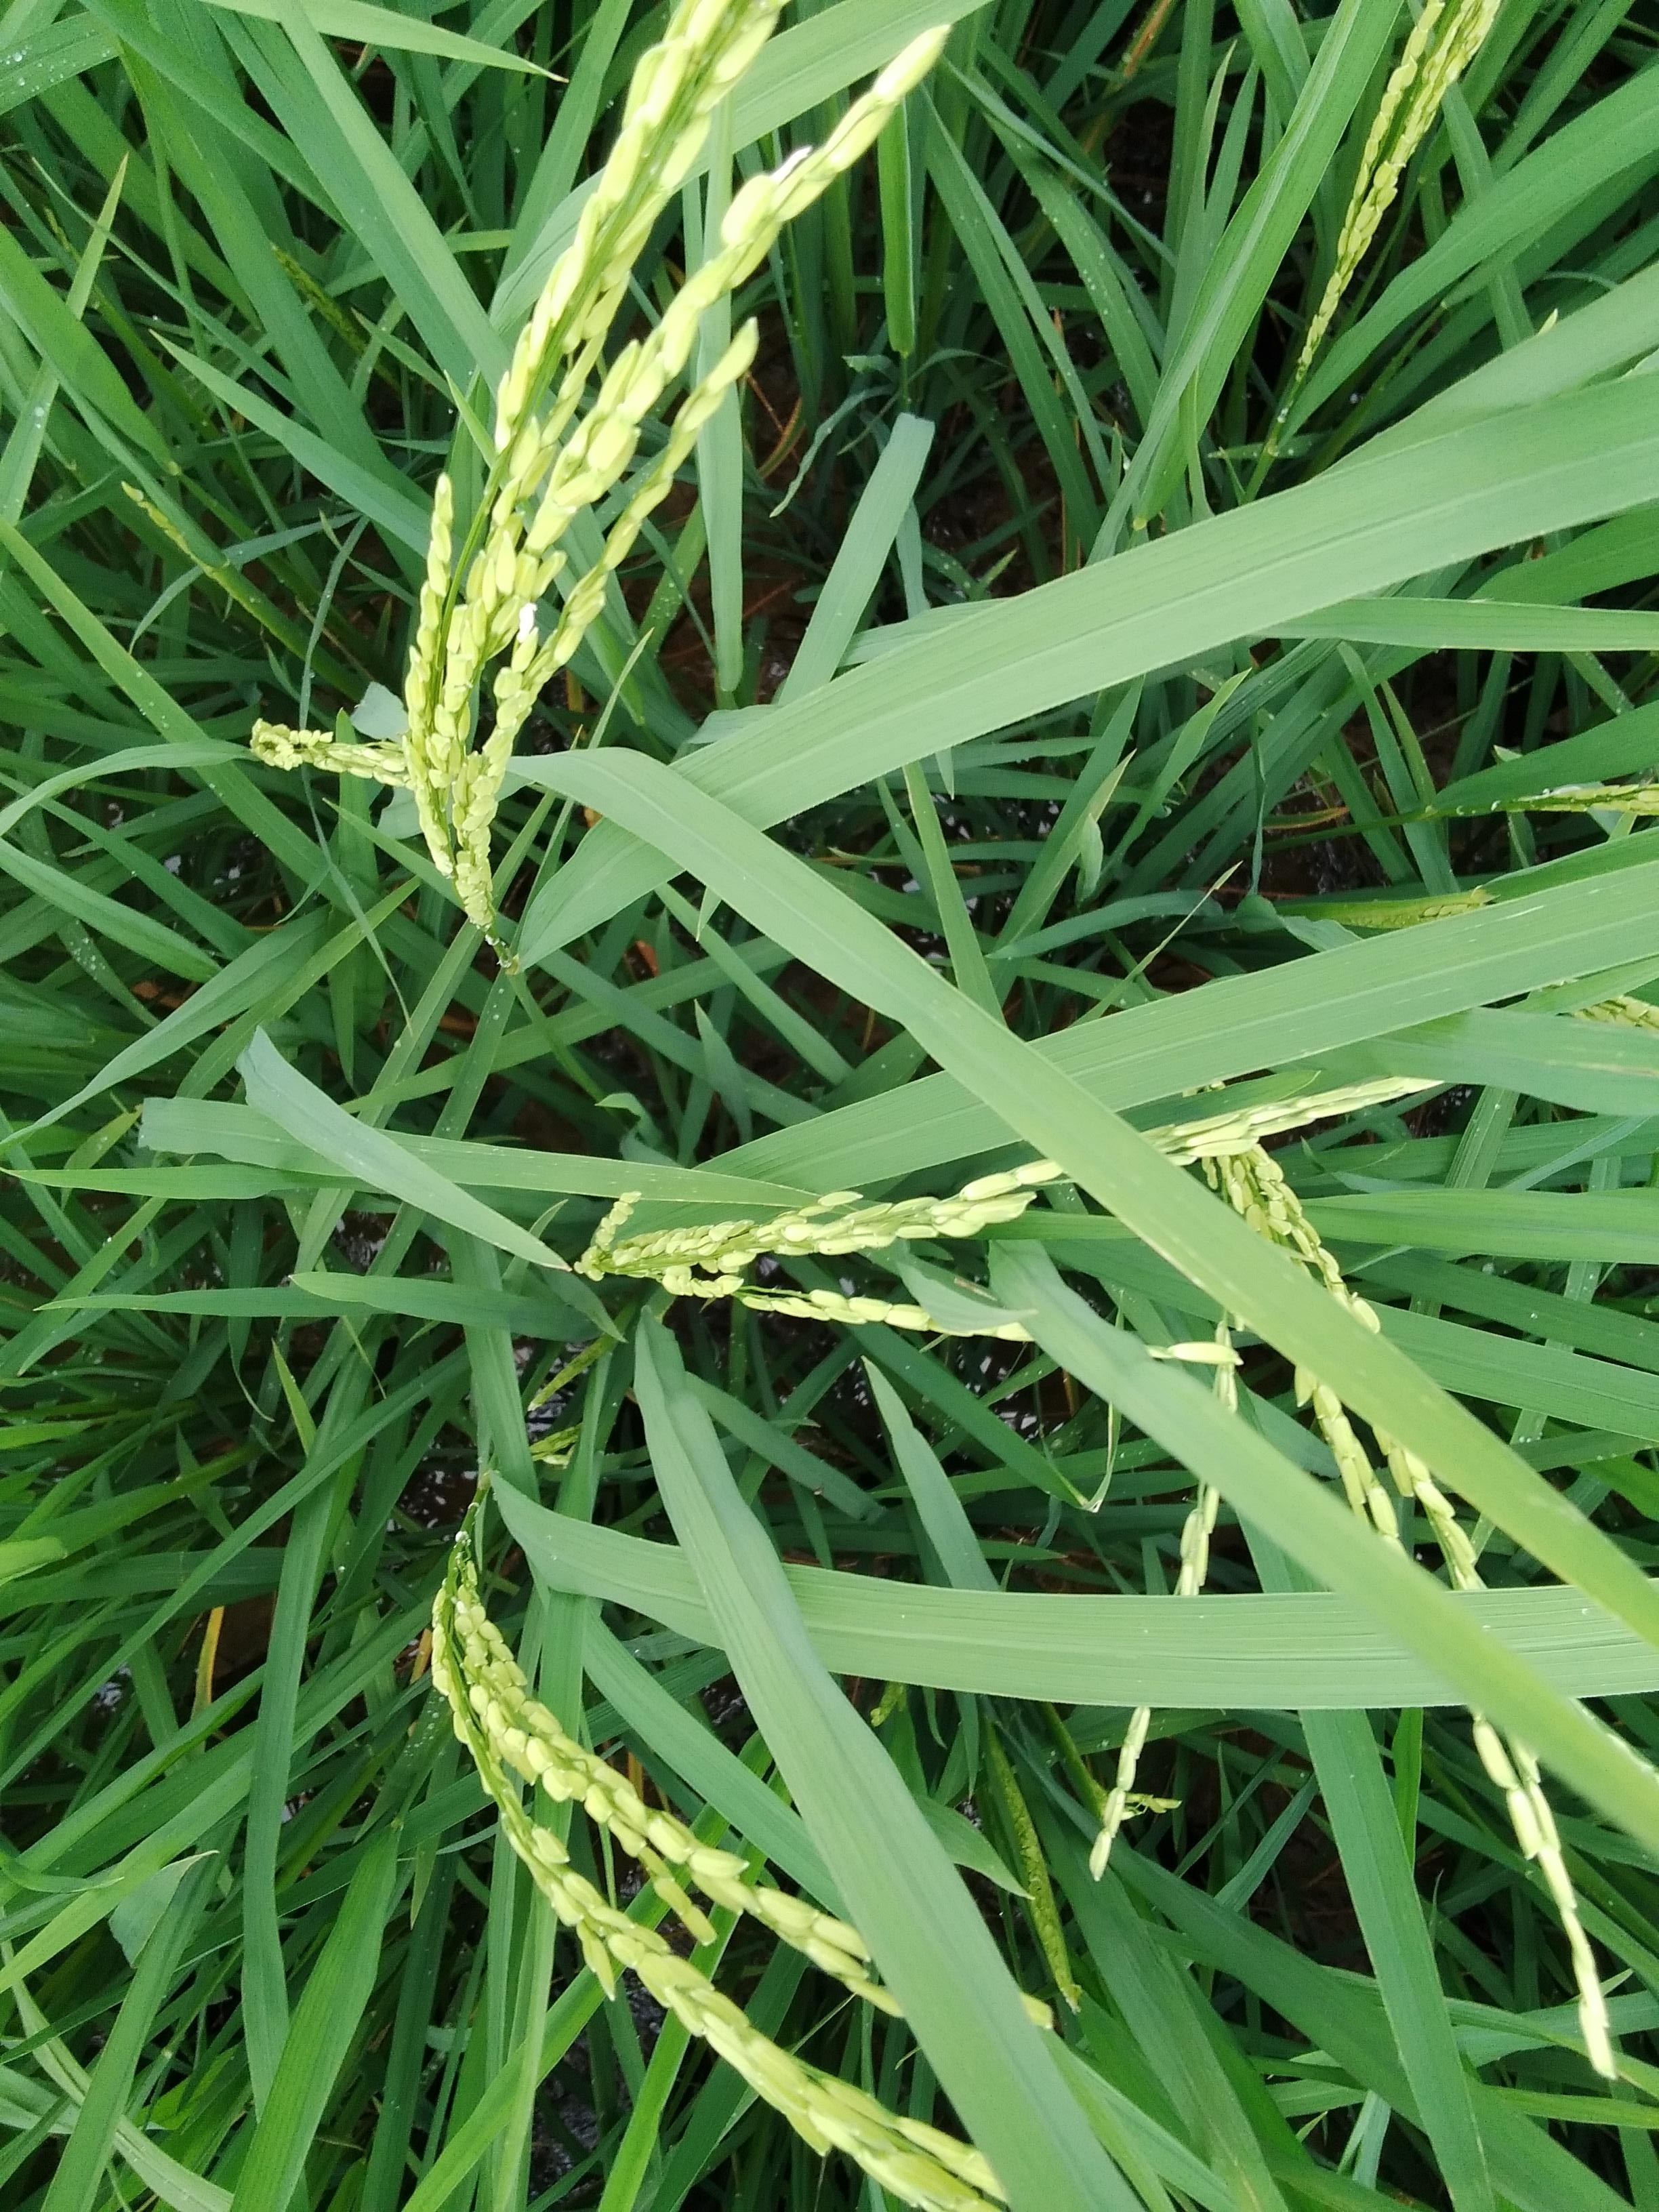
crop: rice
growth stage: flowering
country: Nigeria
